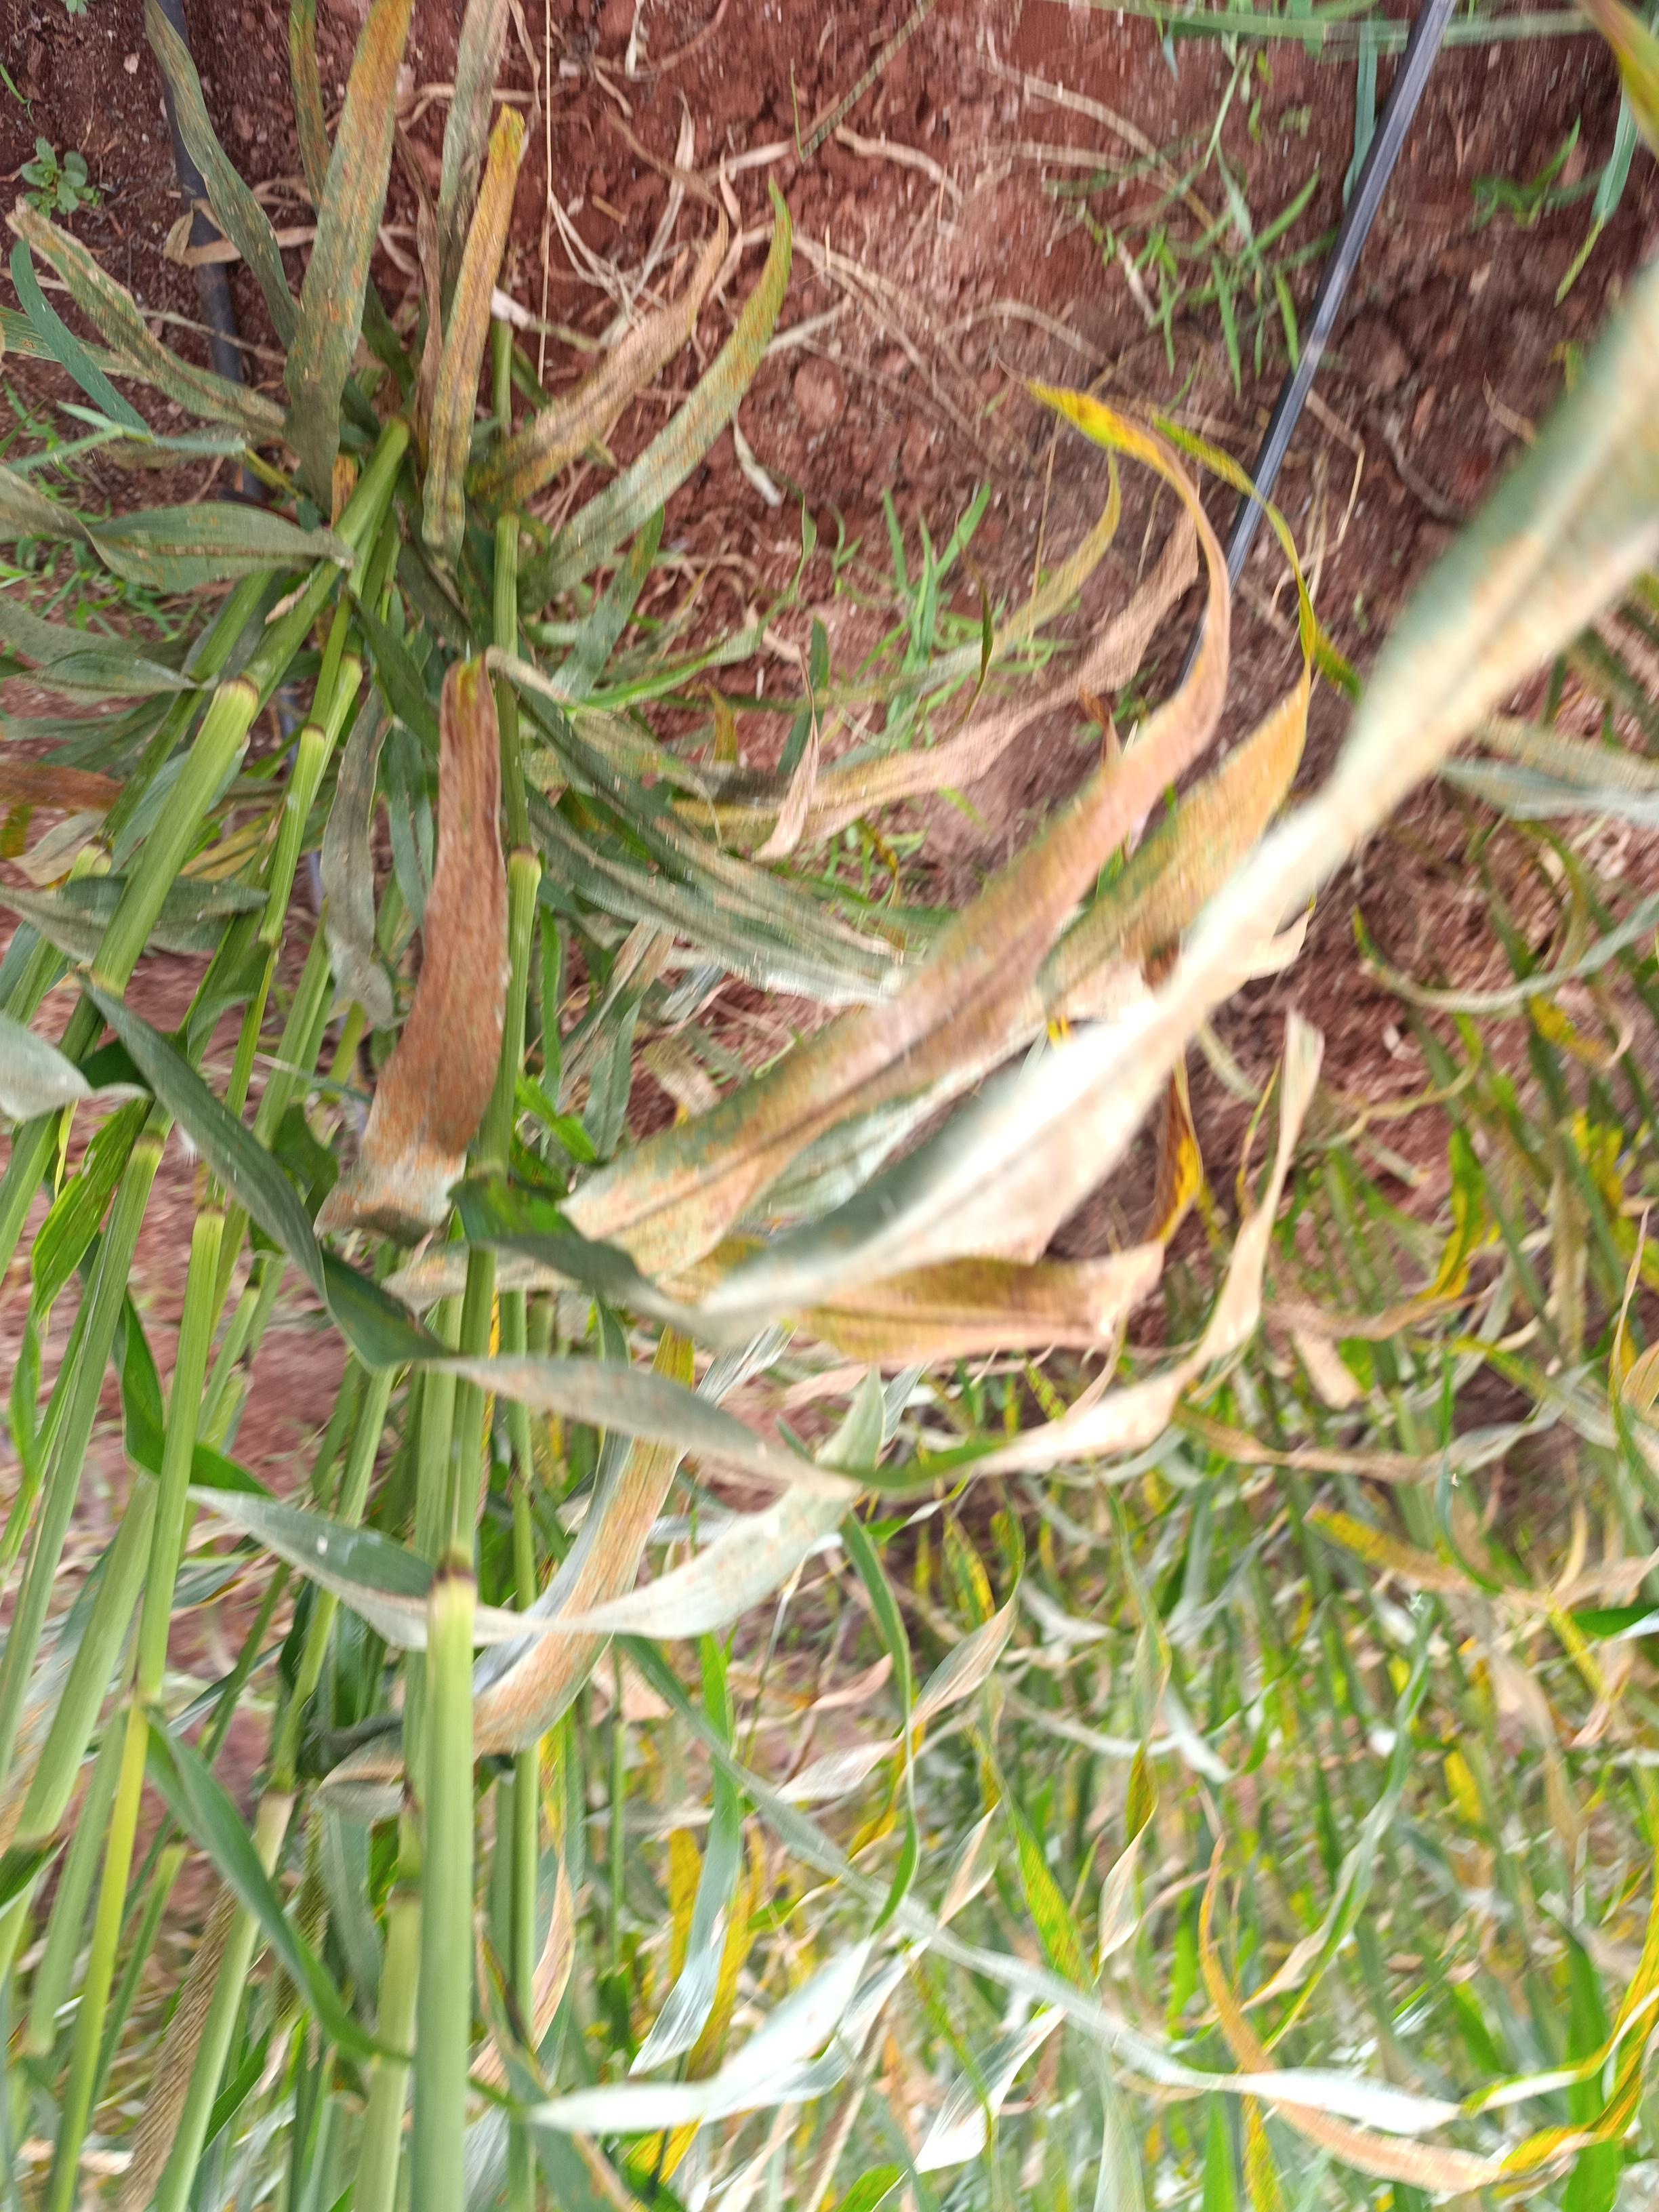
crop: pearl millet
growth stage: filling grain
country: Kenya
